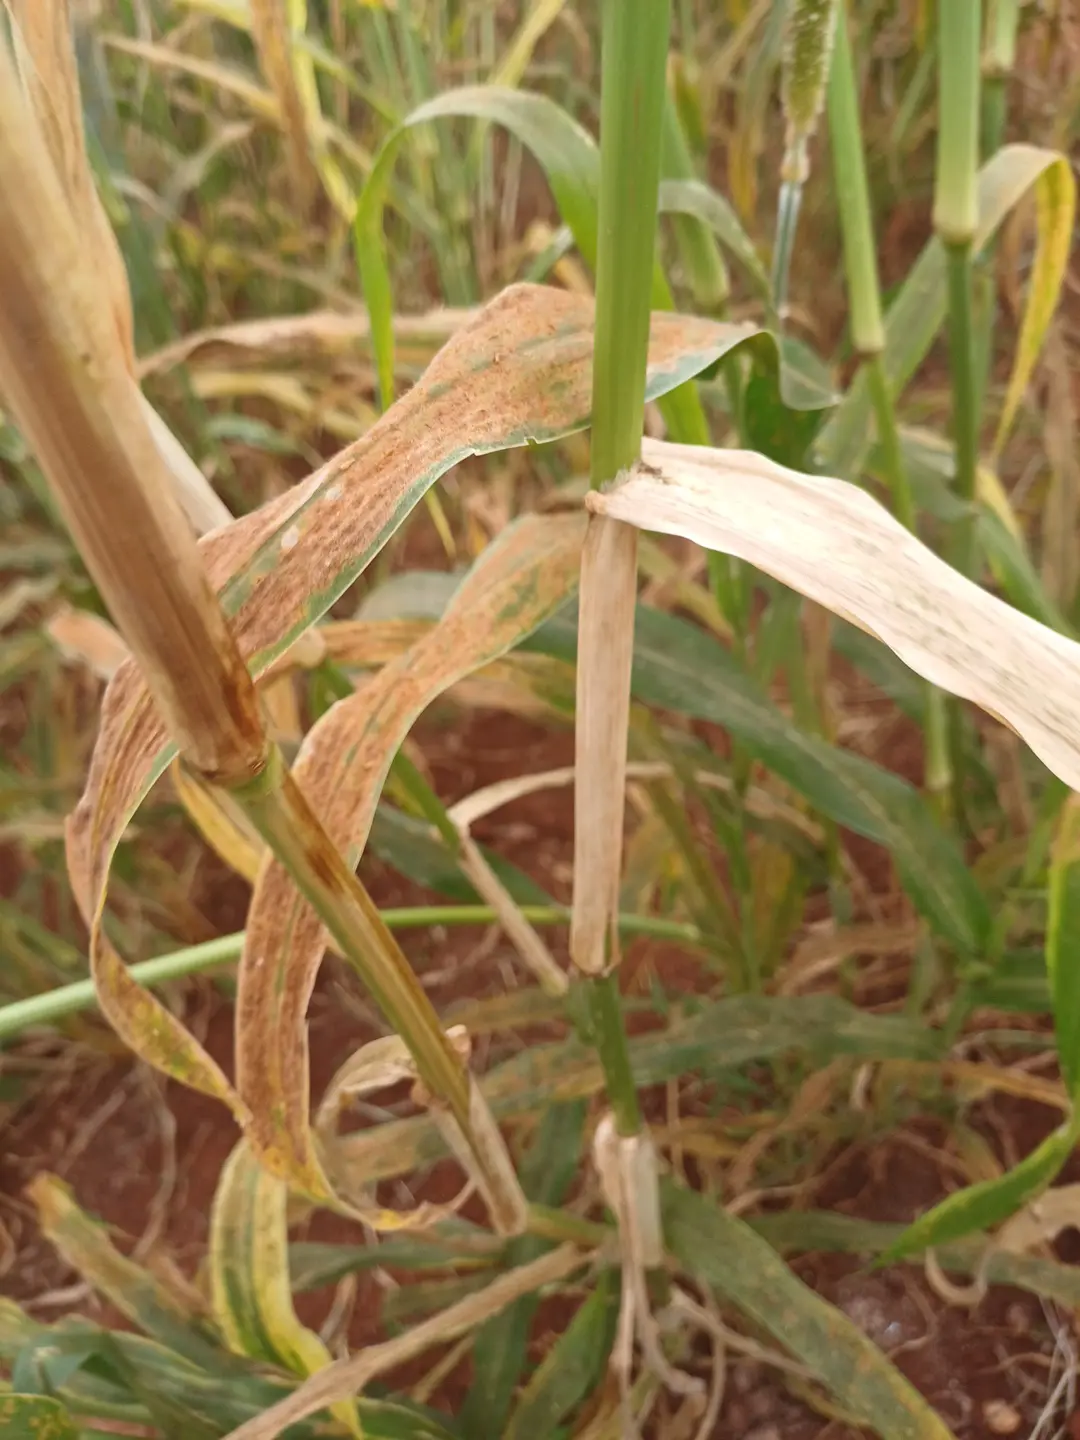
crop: pearl millet
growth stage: filling grain
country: Kenya
